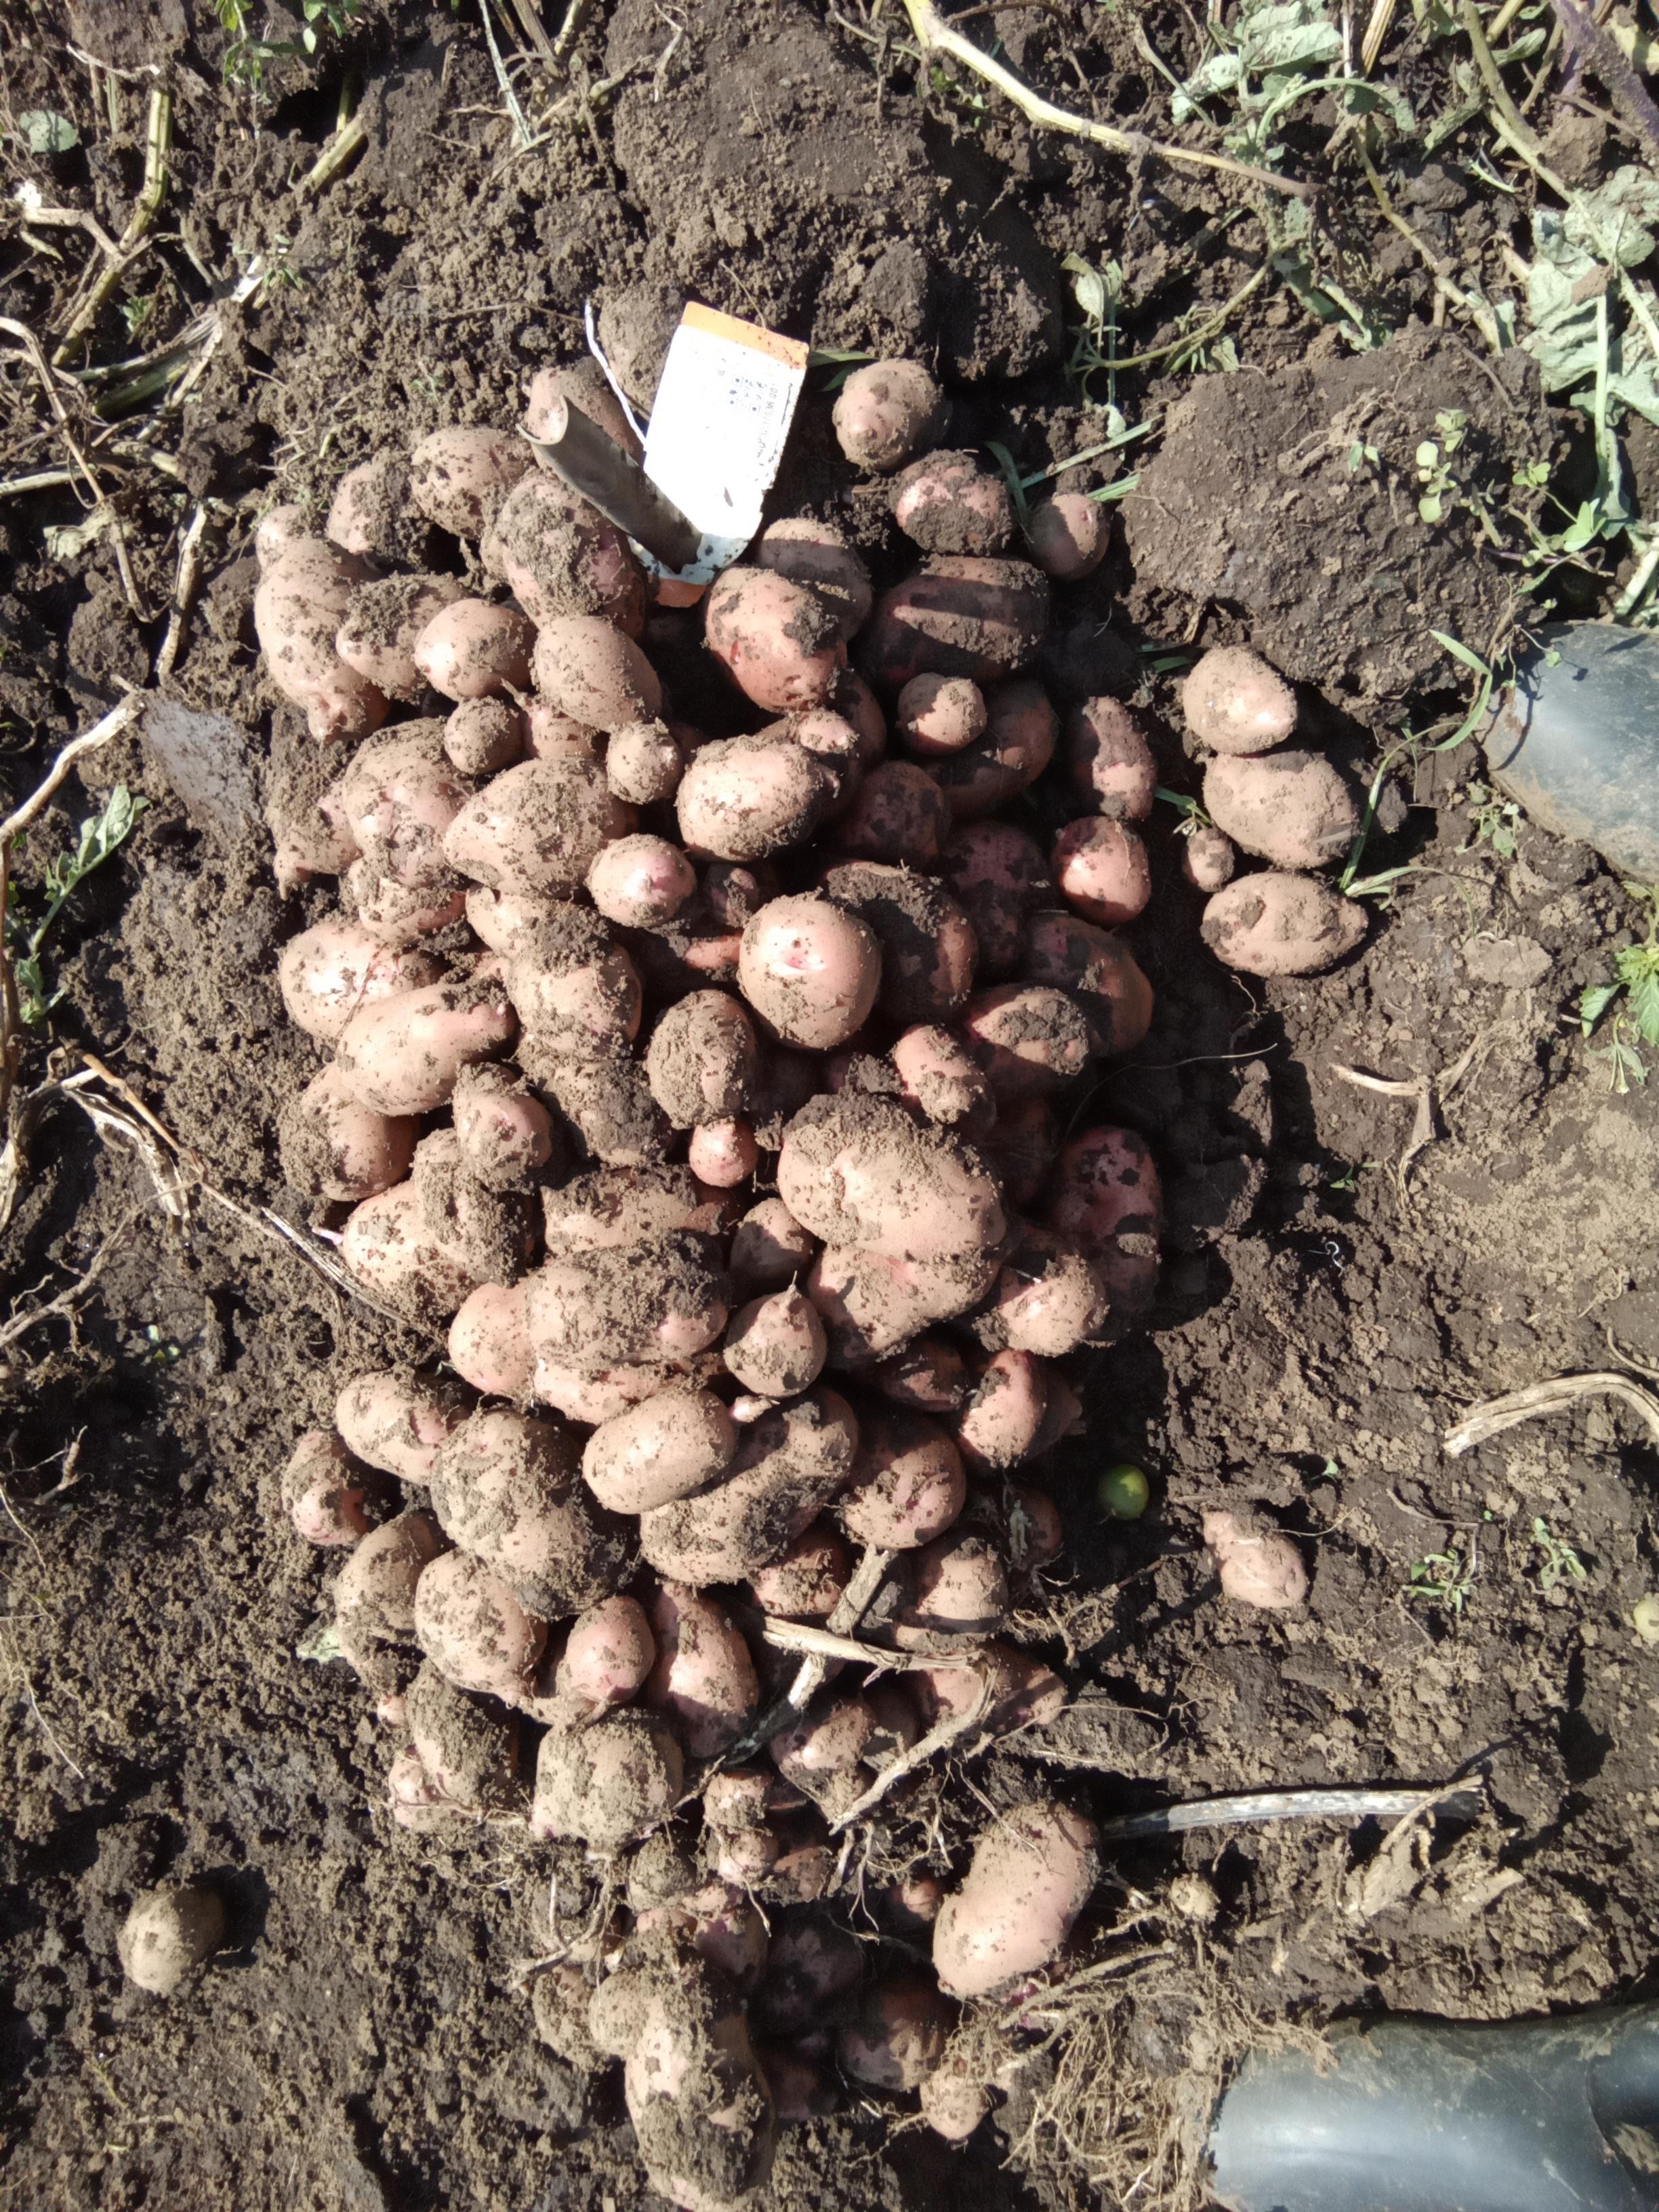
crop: potato
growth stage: harvest
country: Kenya
